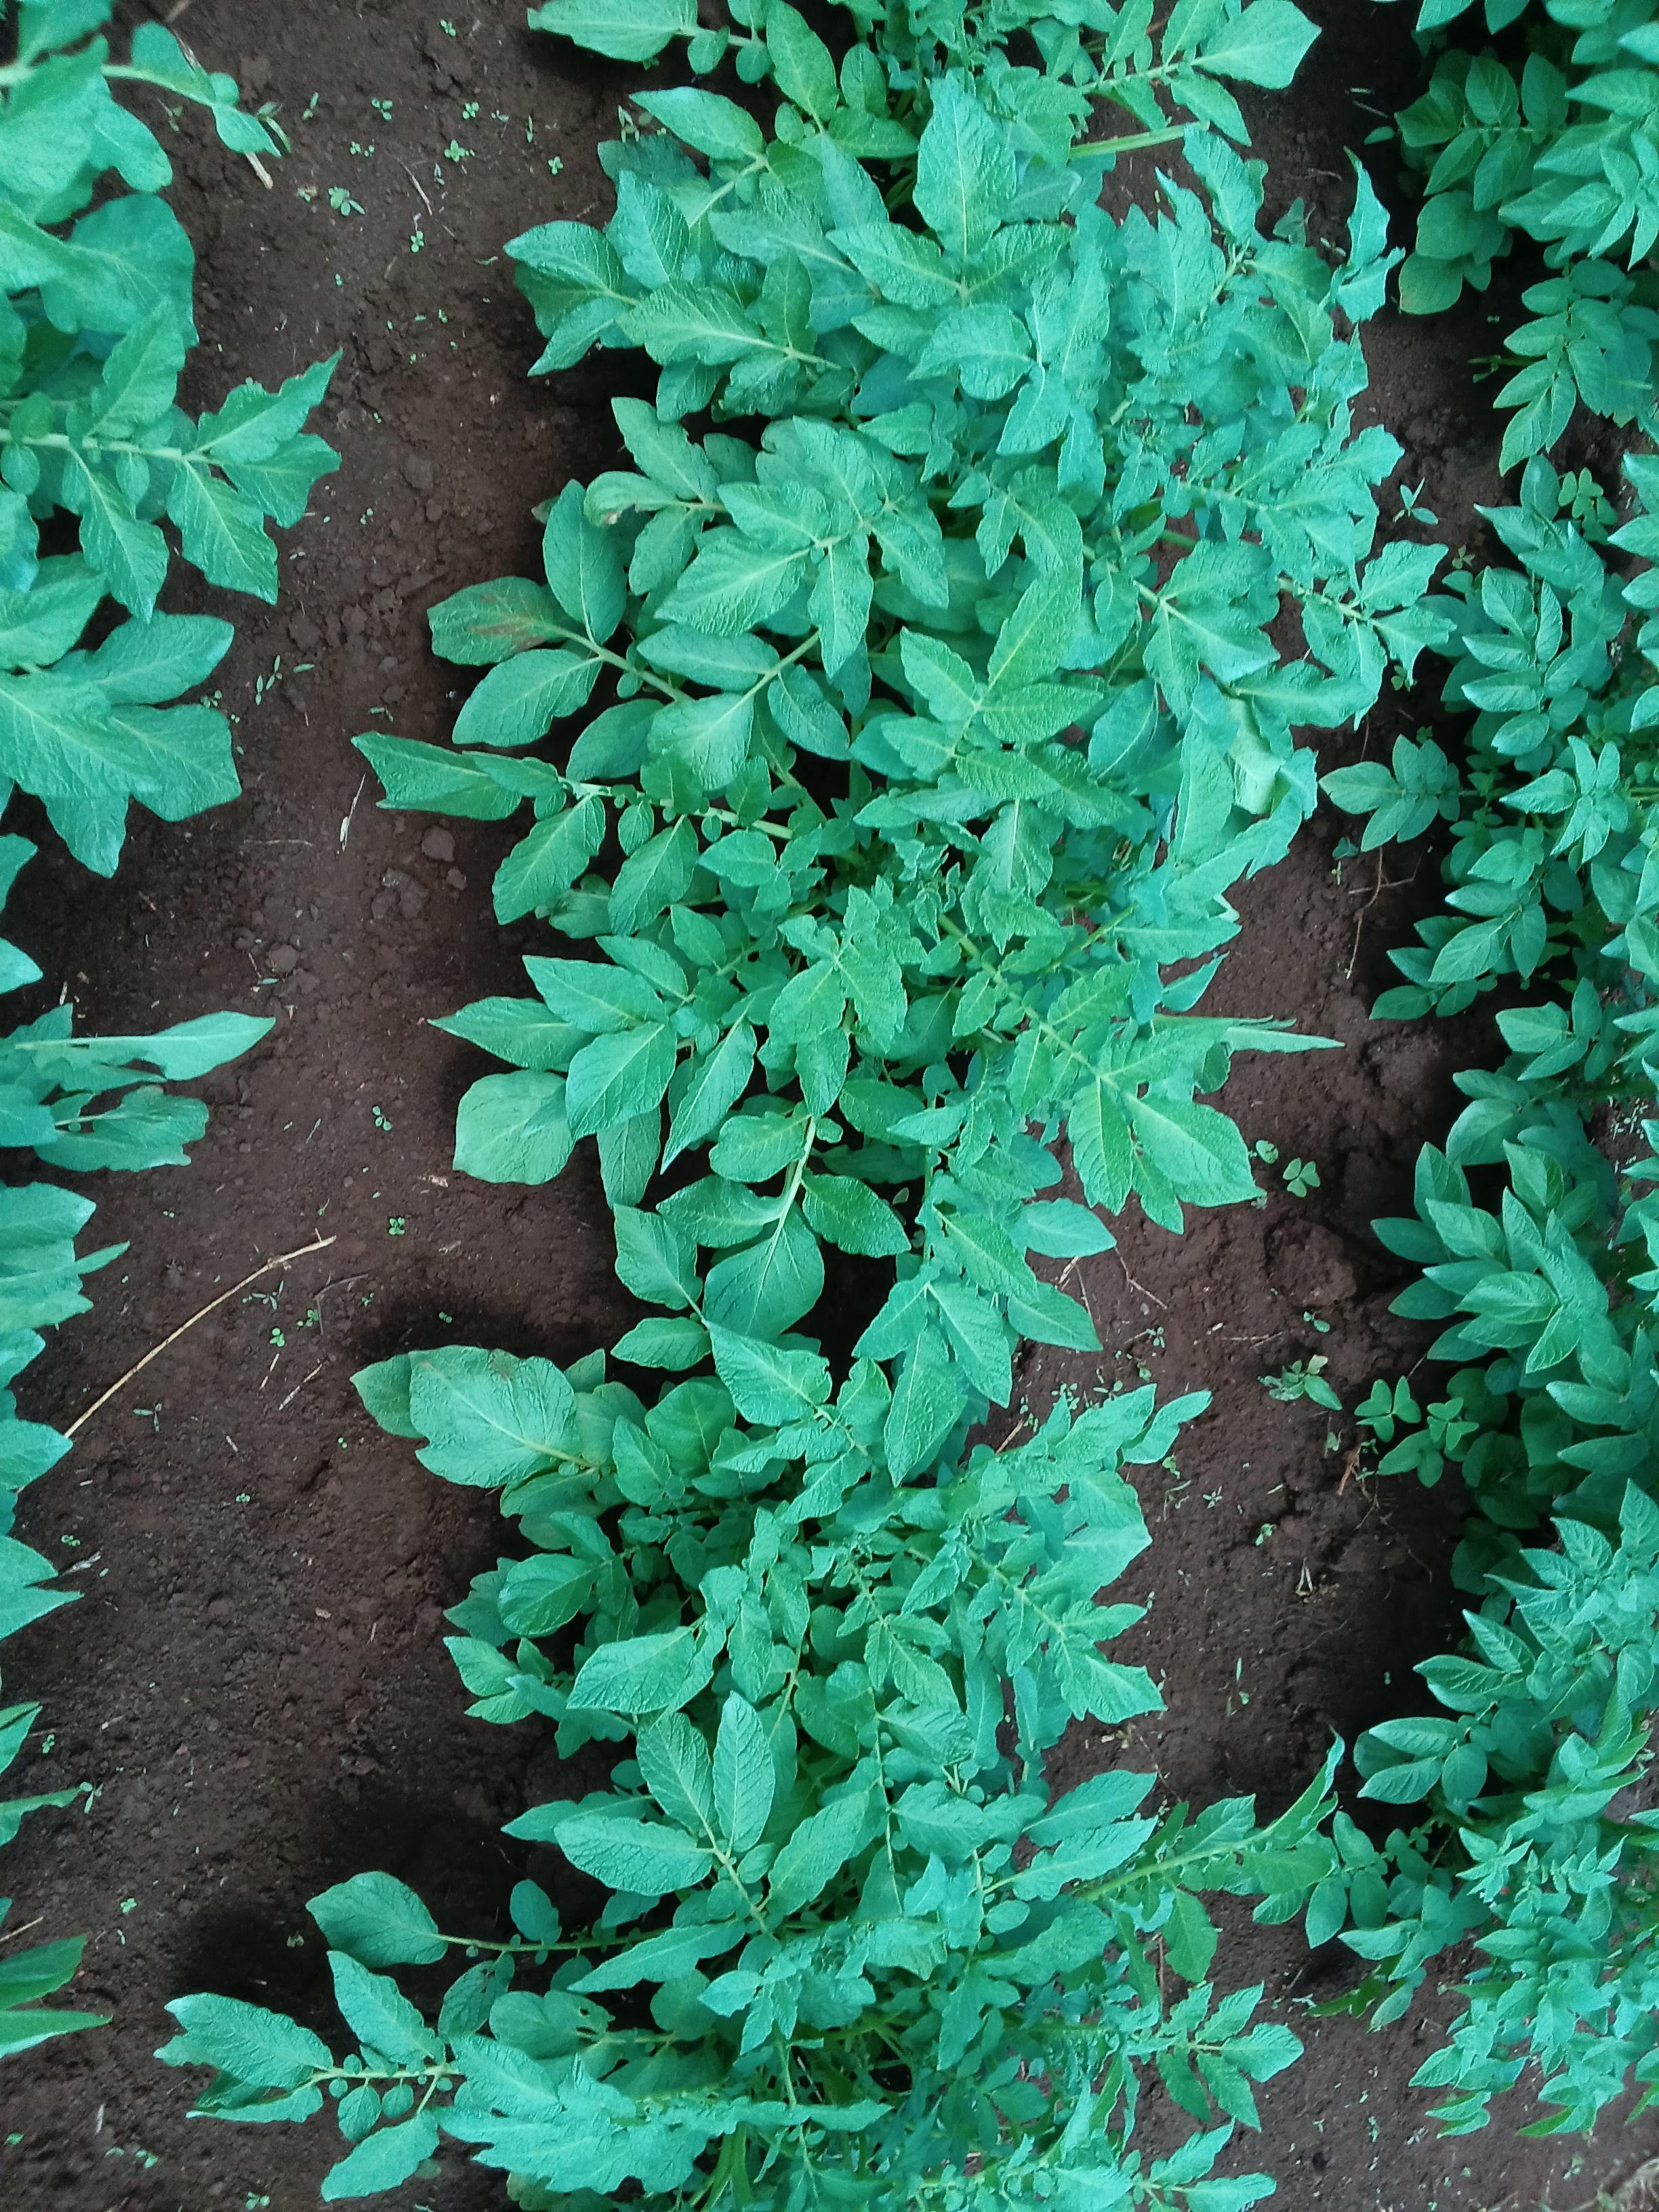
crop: potato
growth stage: vegetative
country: Kenya
